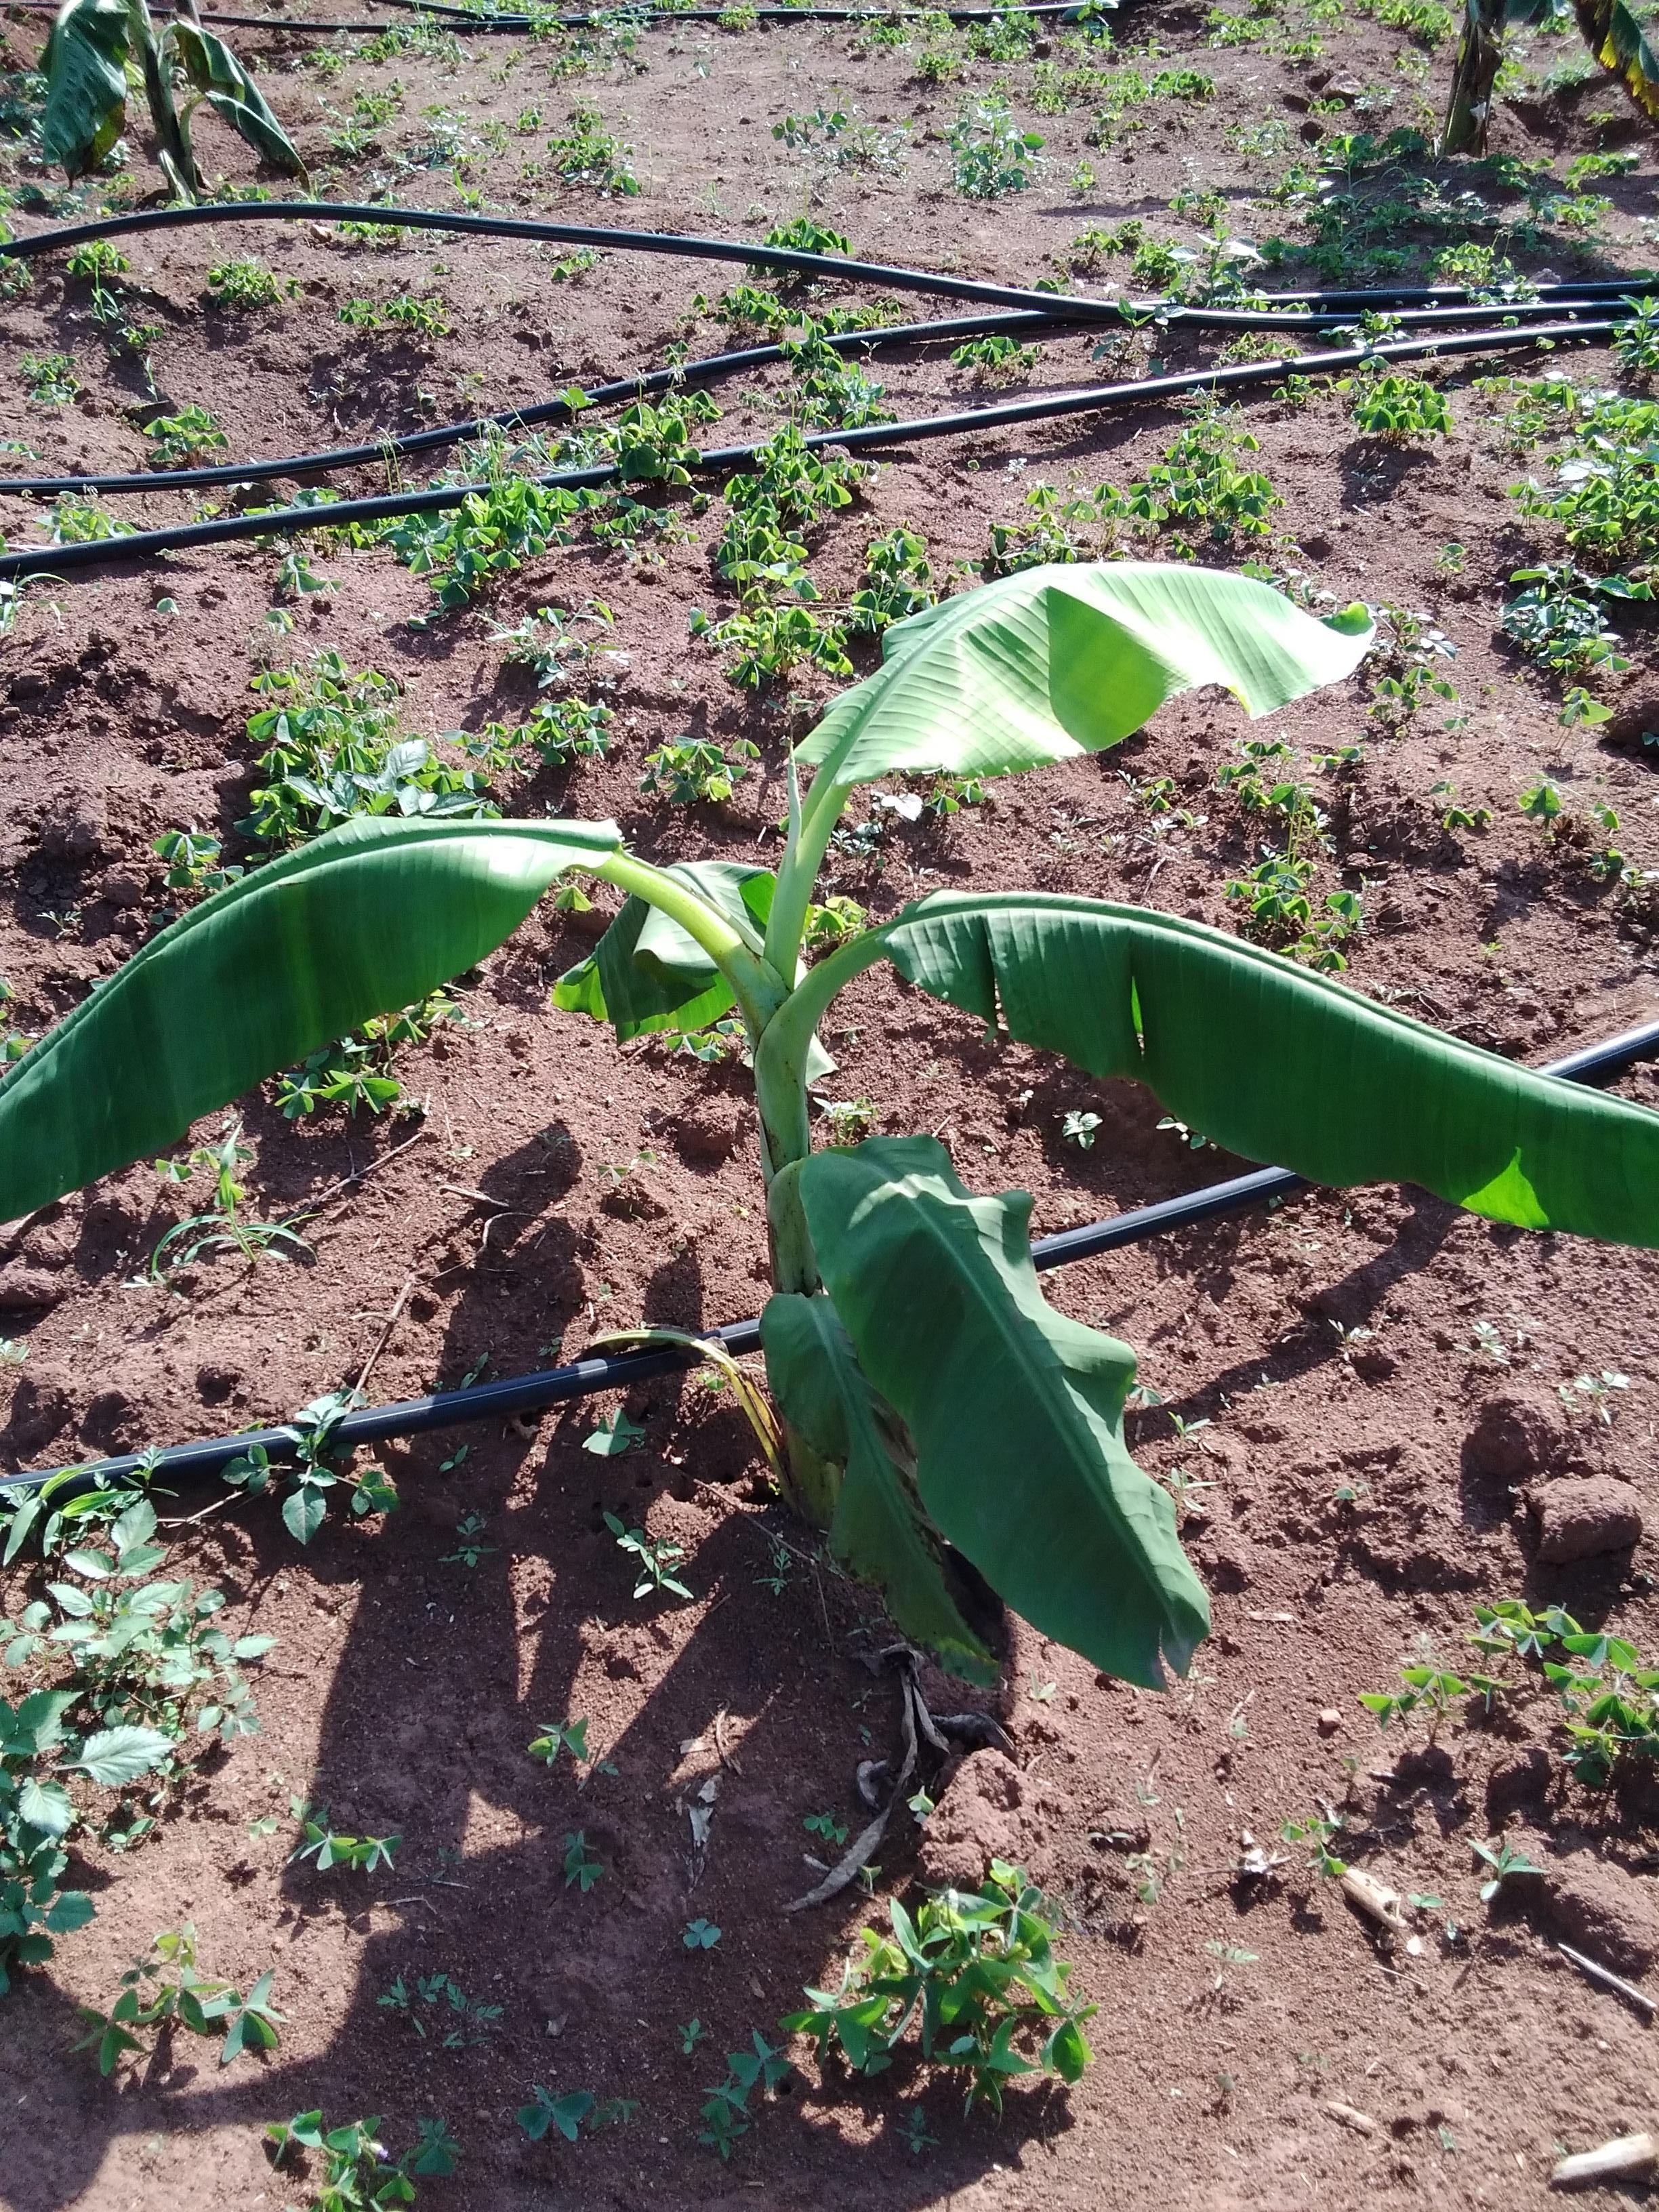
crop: banana
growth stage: vegetative
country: Uganda
